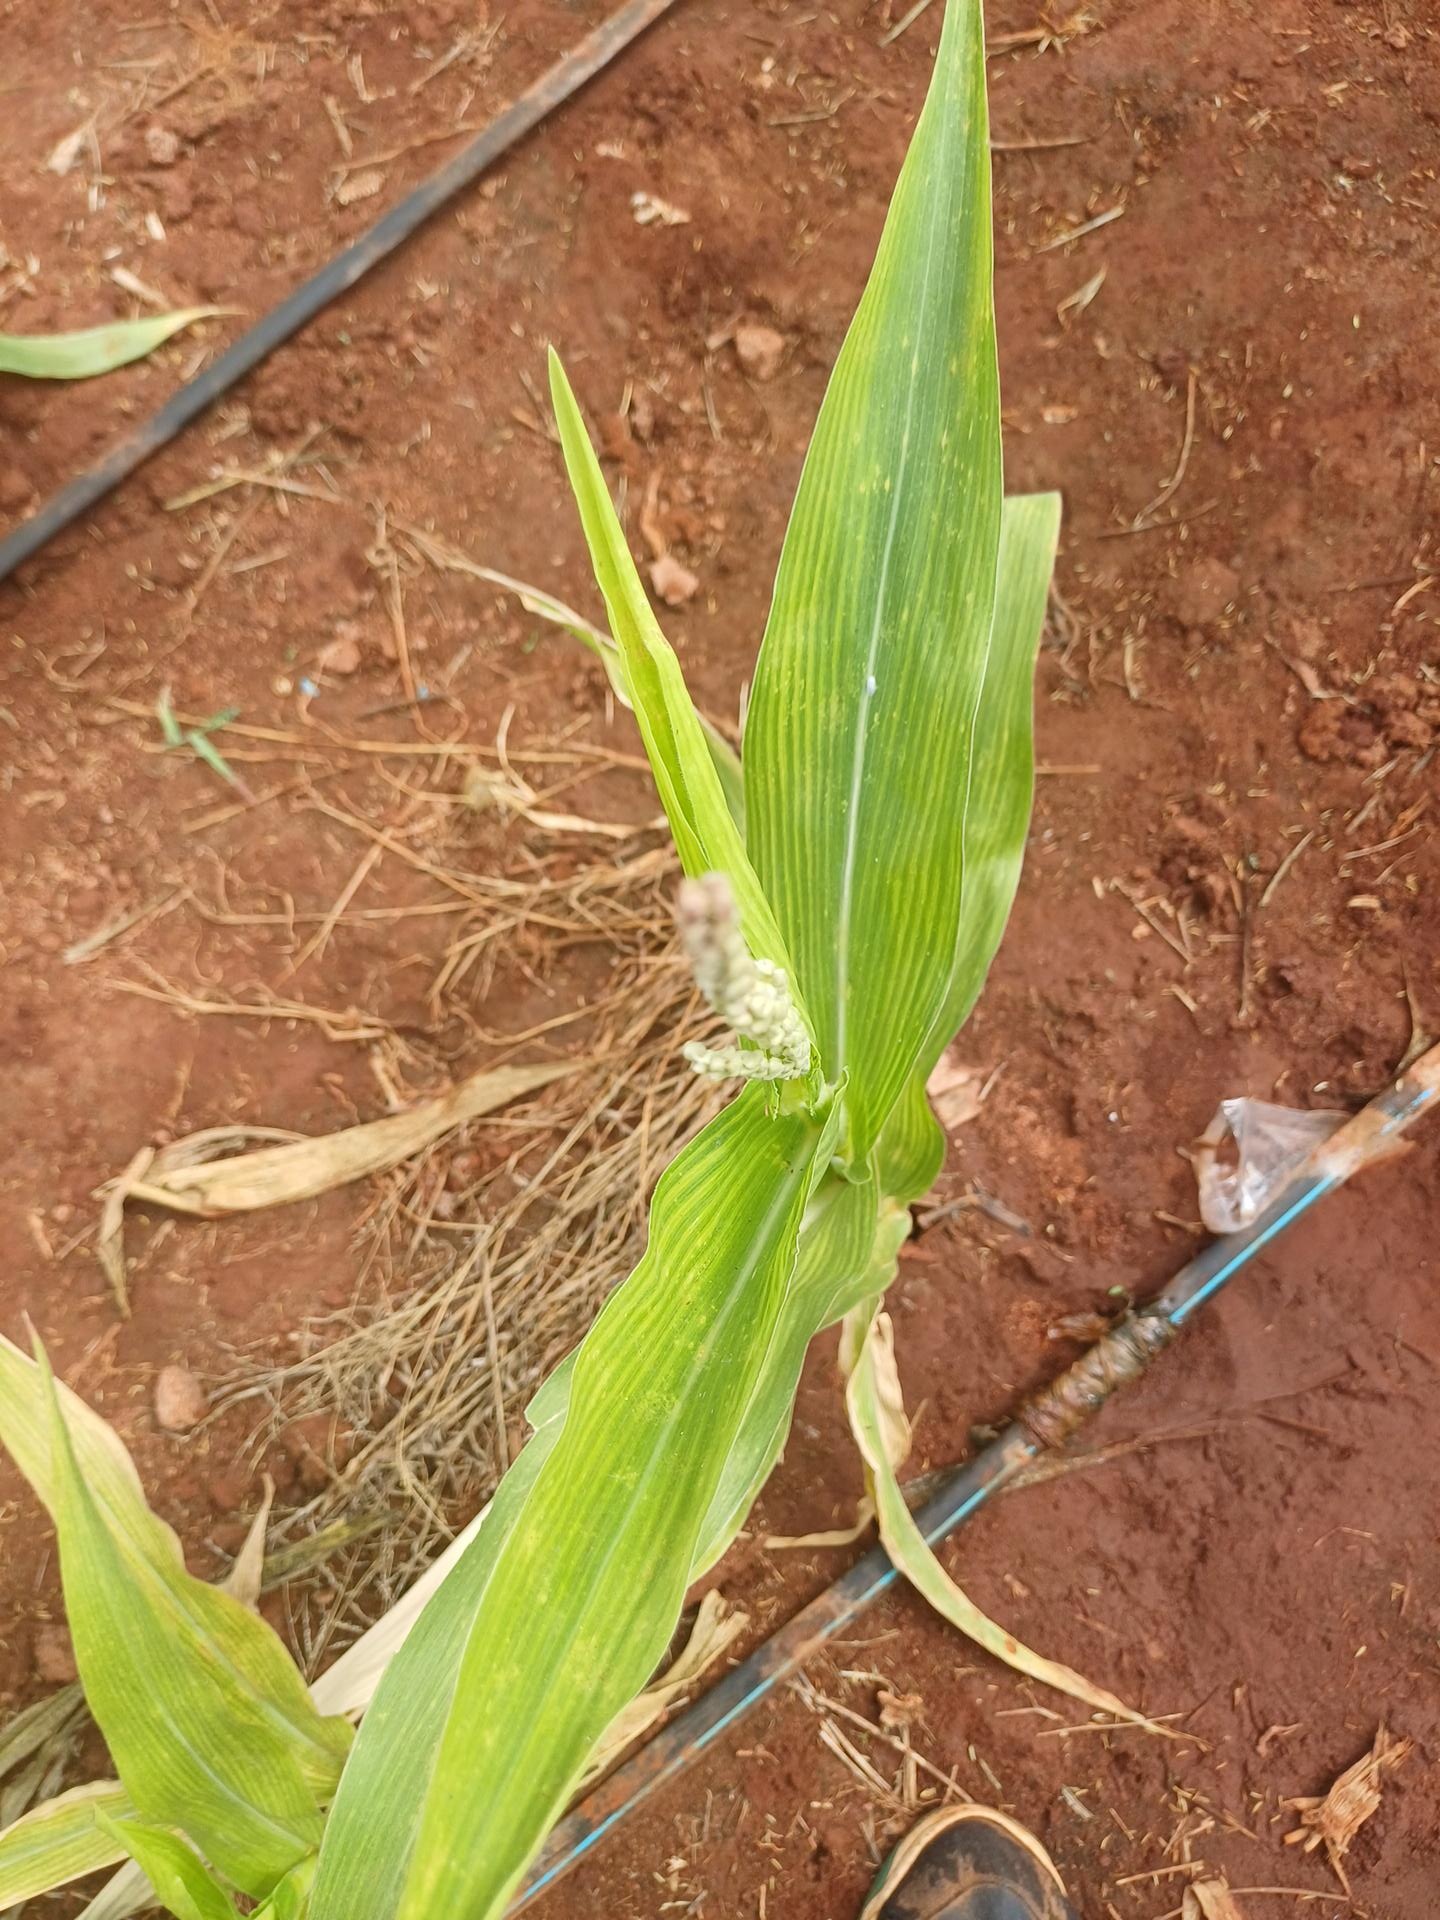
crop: maize
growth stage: flowering
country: Kenya
